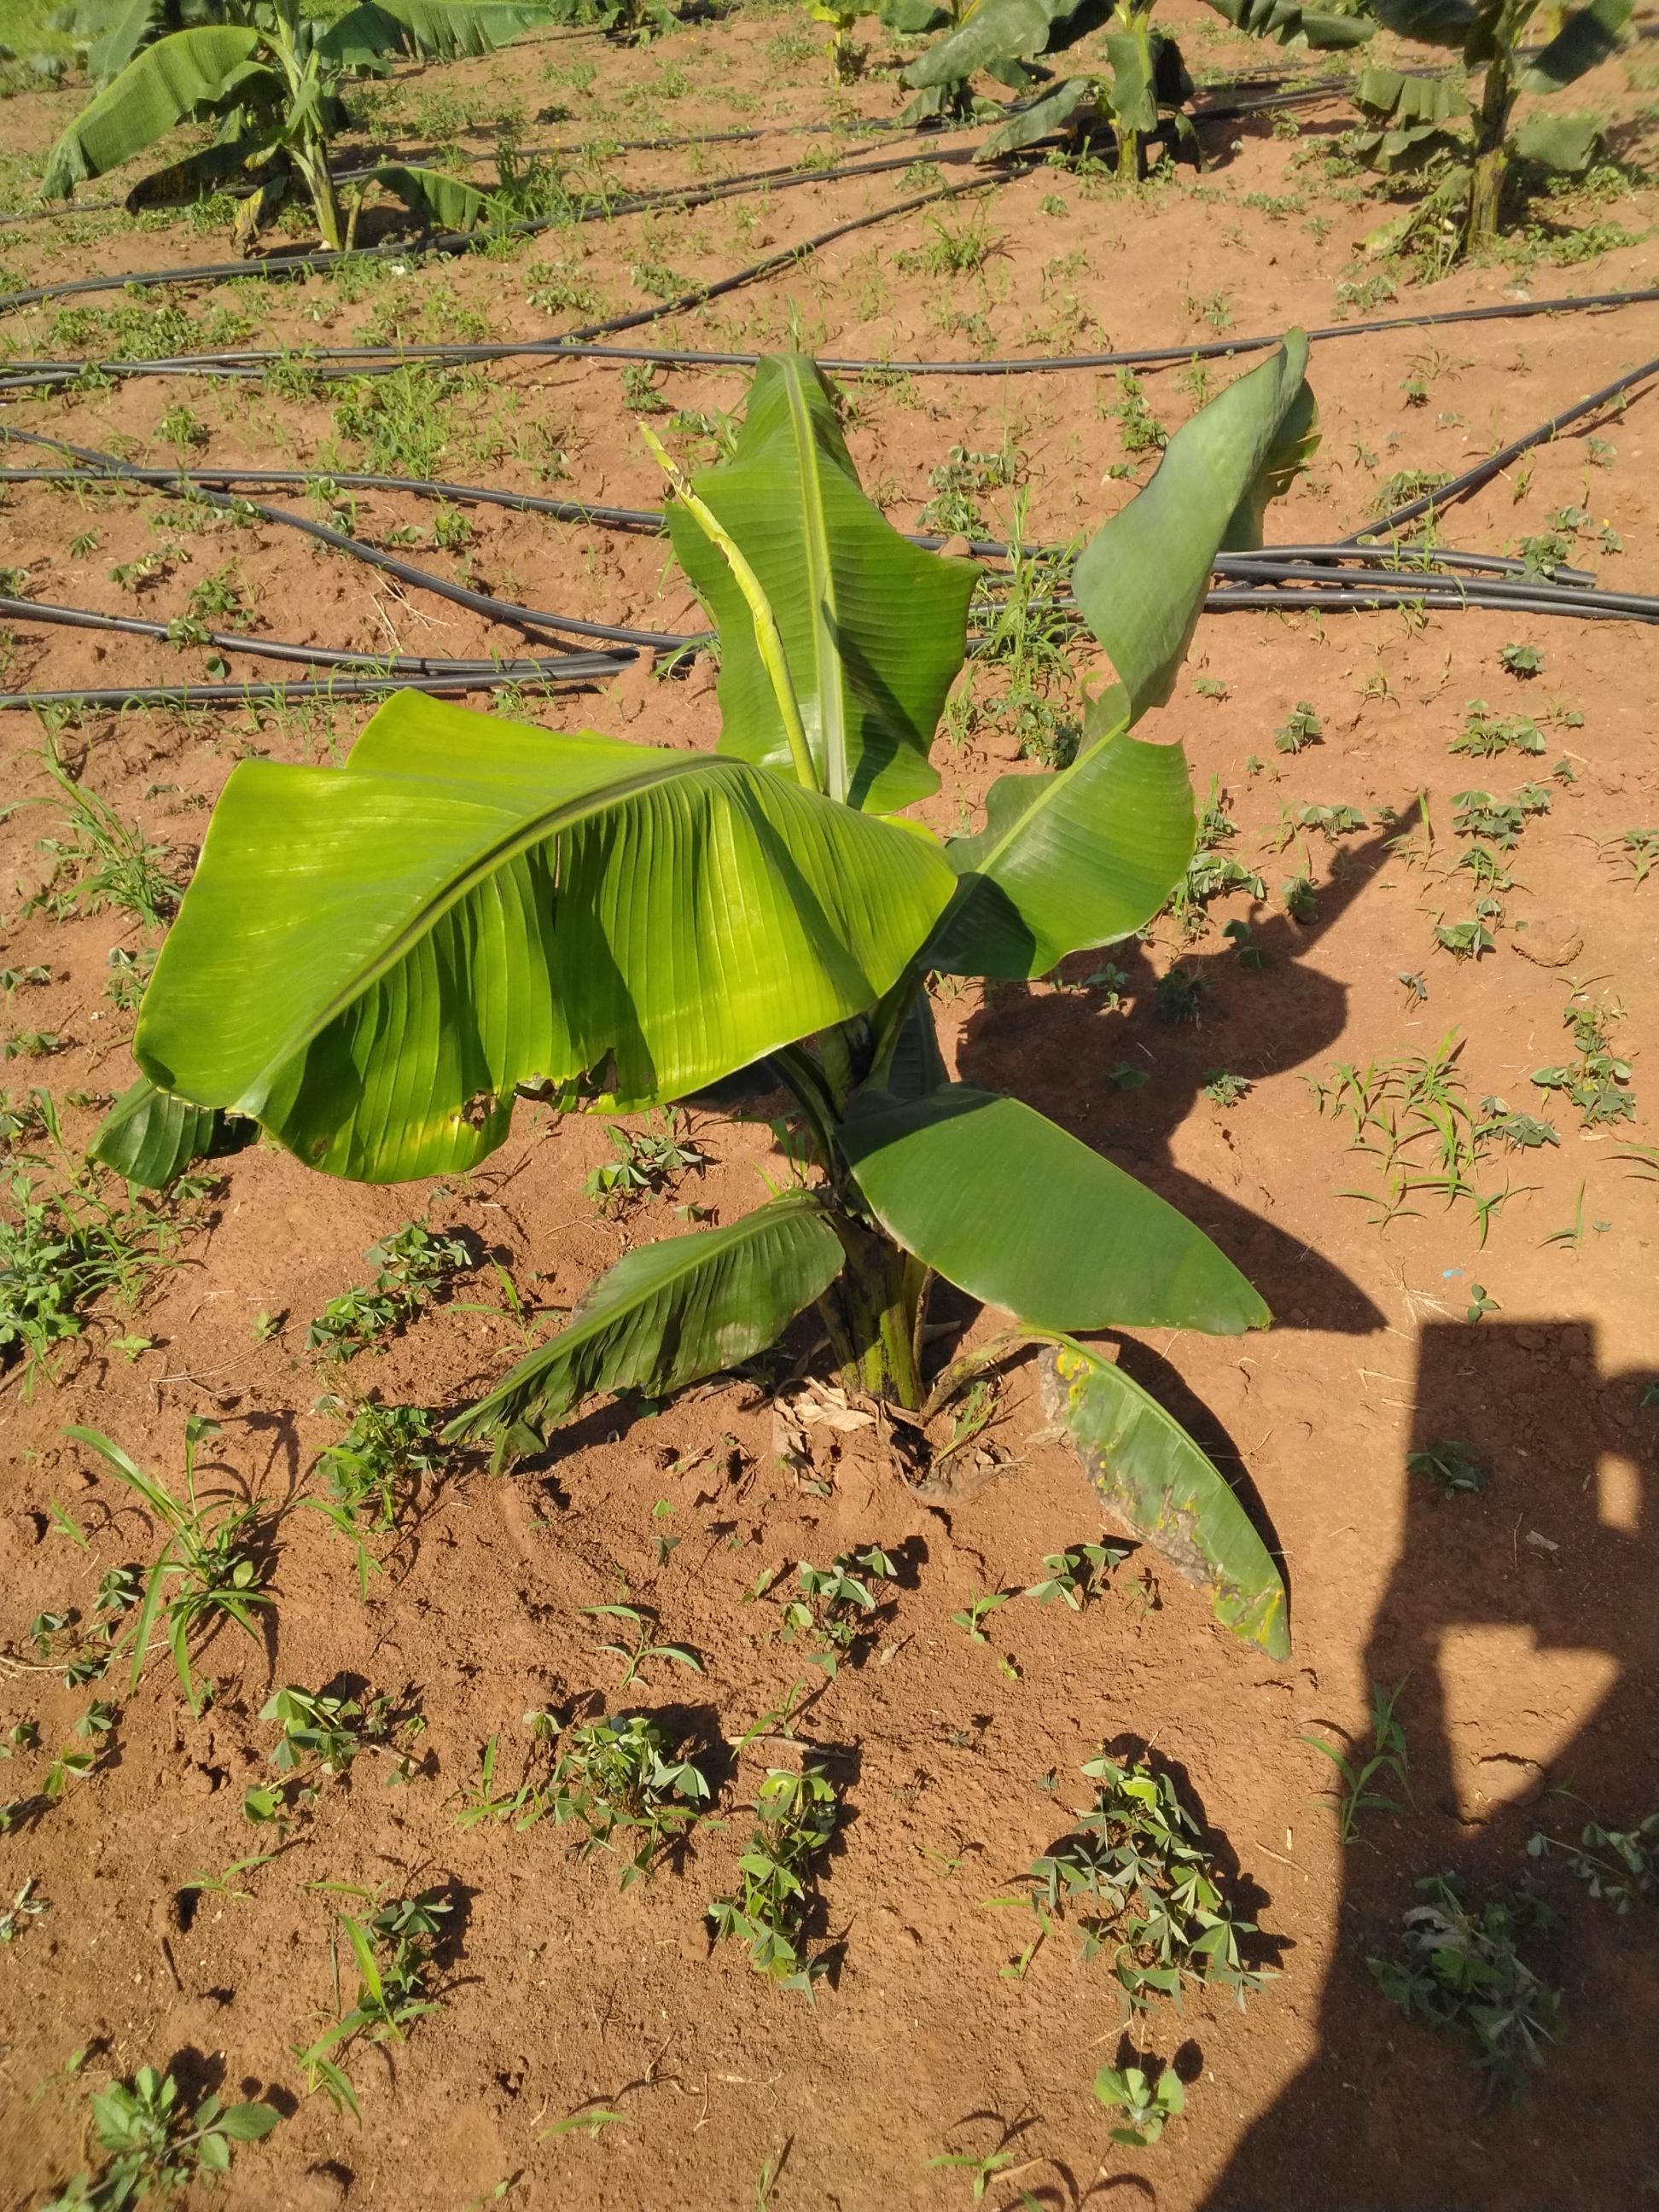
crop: banana
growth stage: vegetative
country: Uganda
